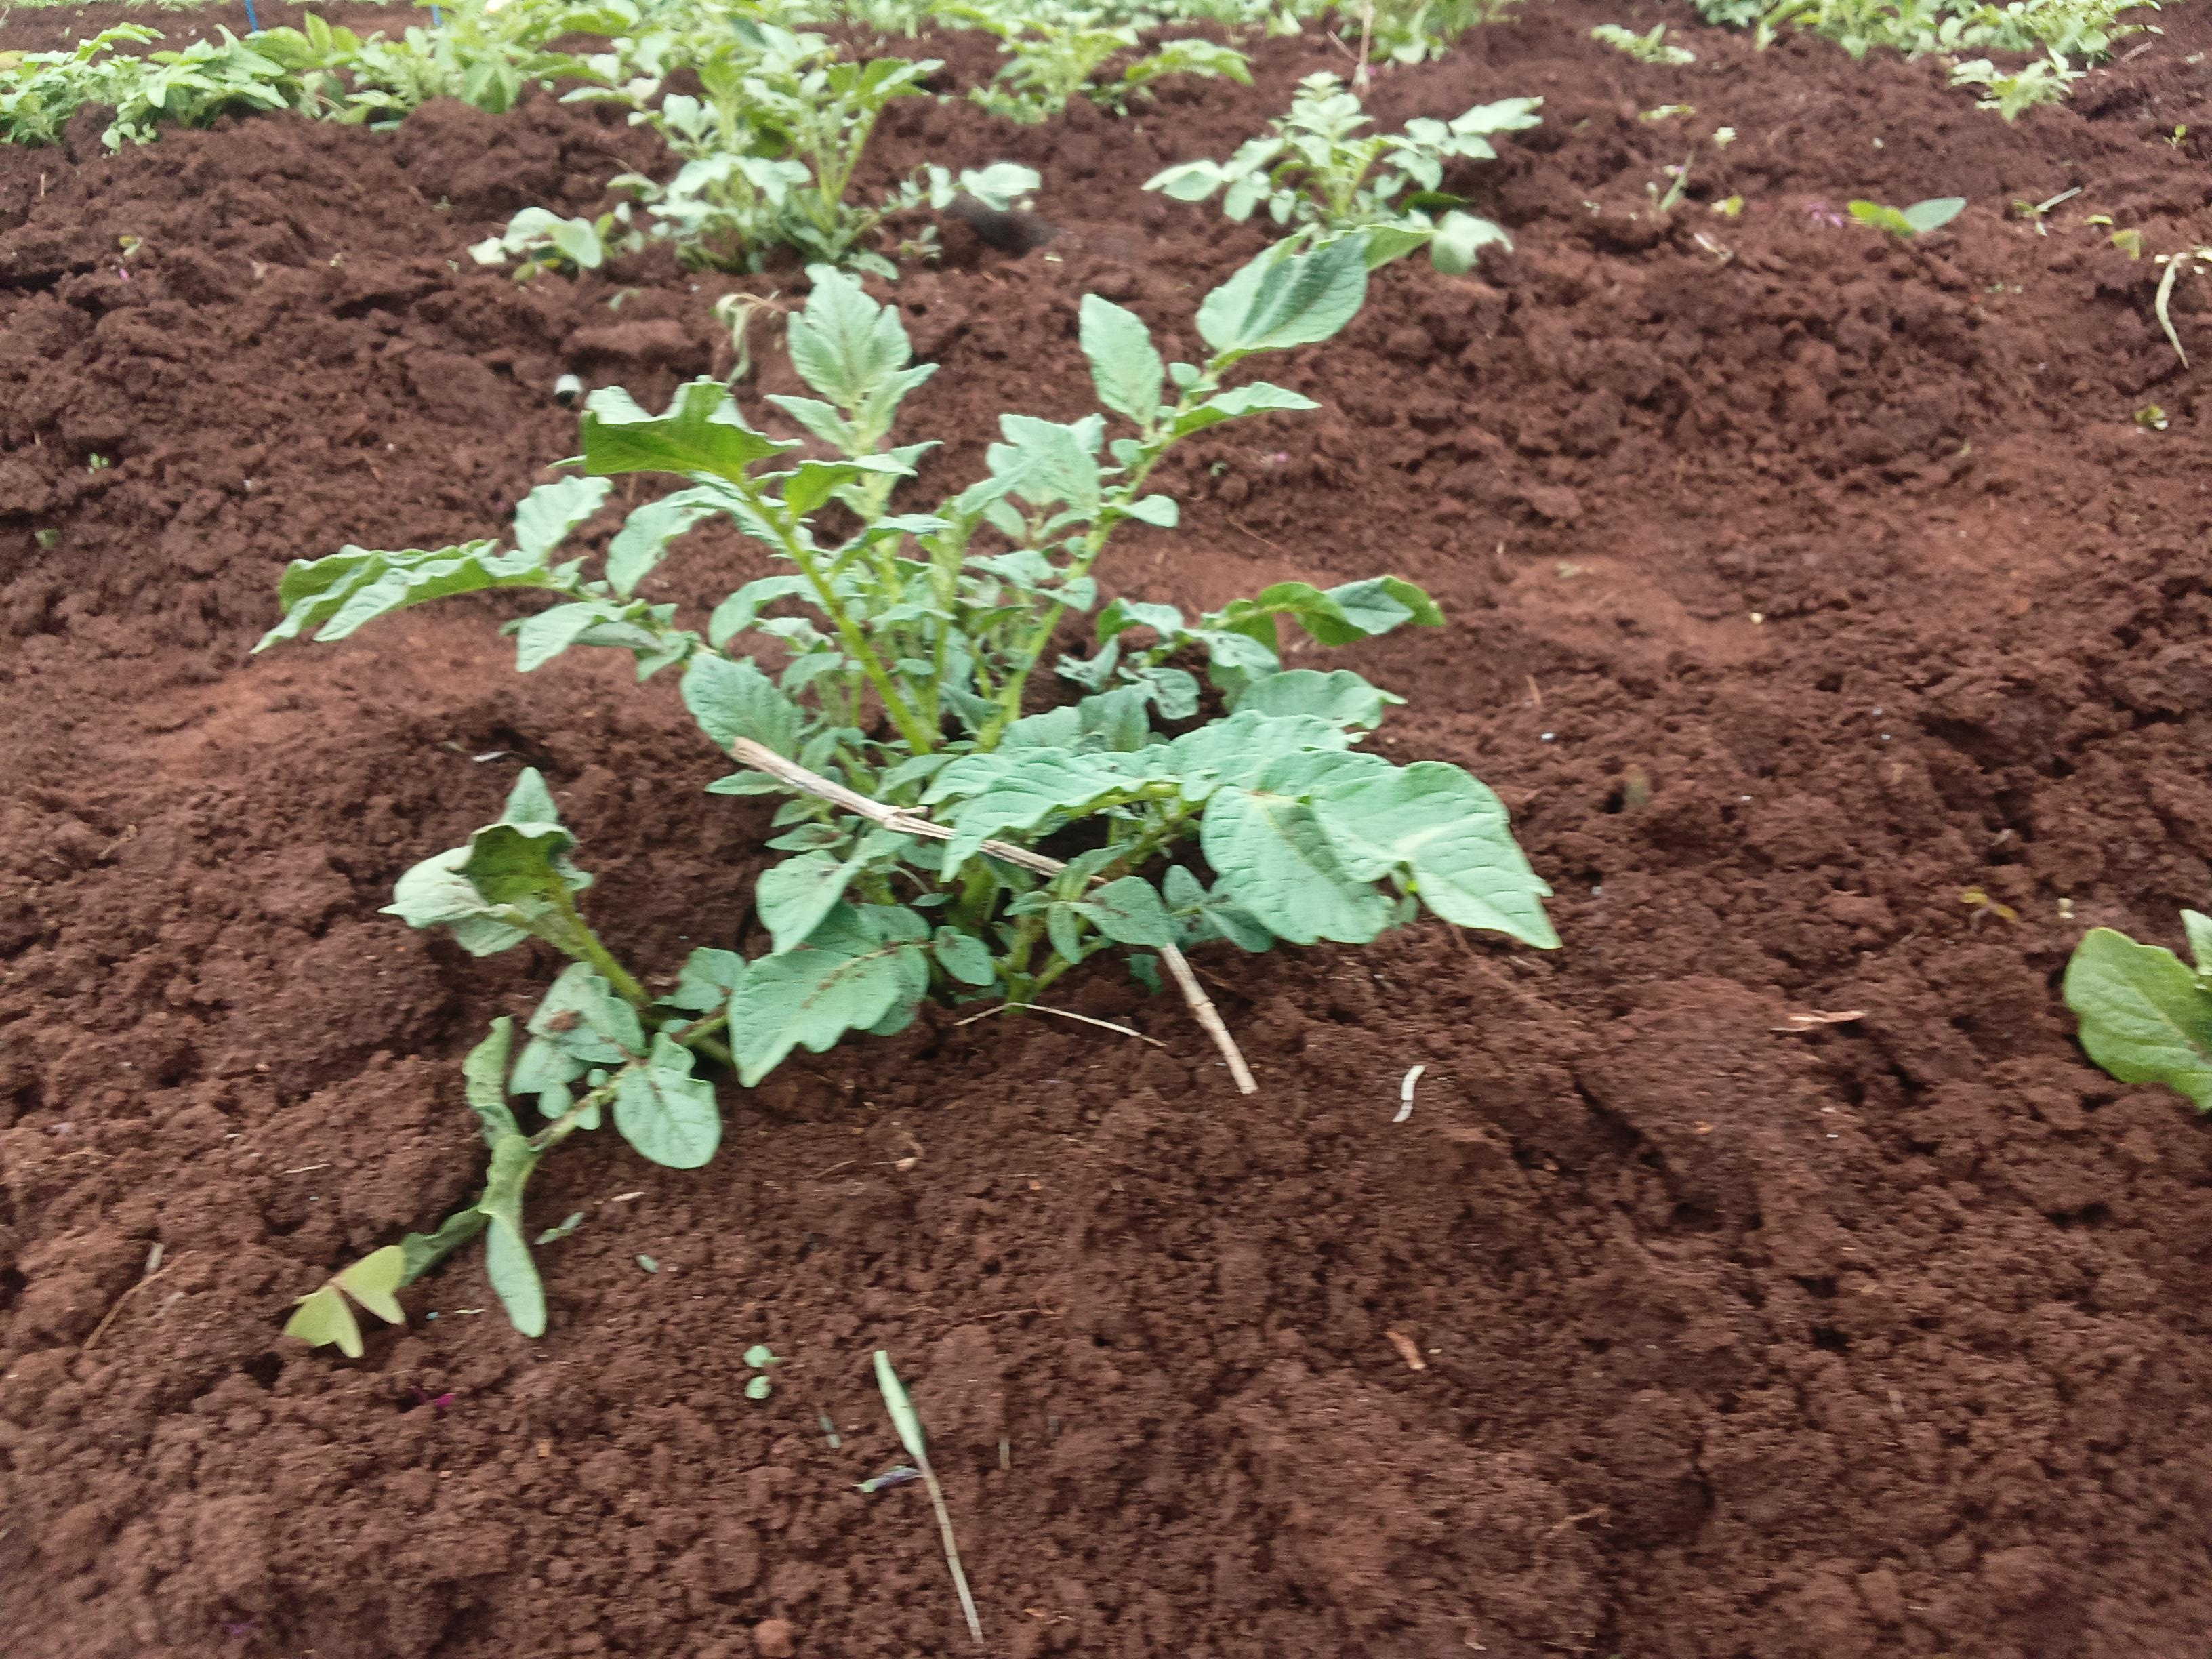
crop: potato
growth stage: sprouting emergence
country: Kenya
